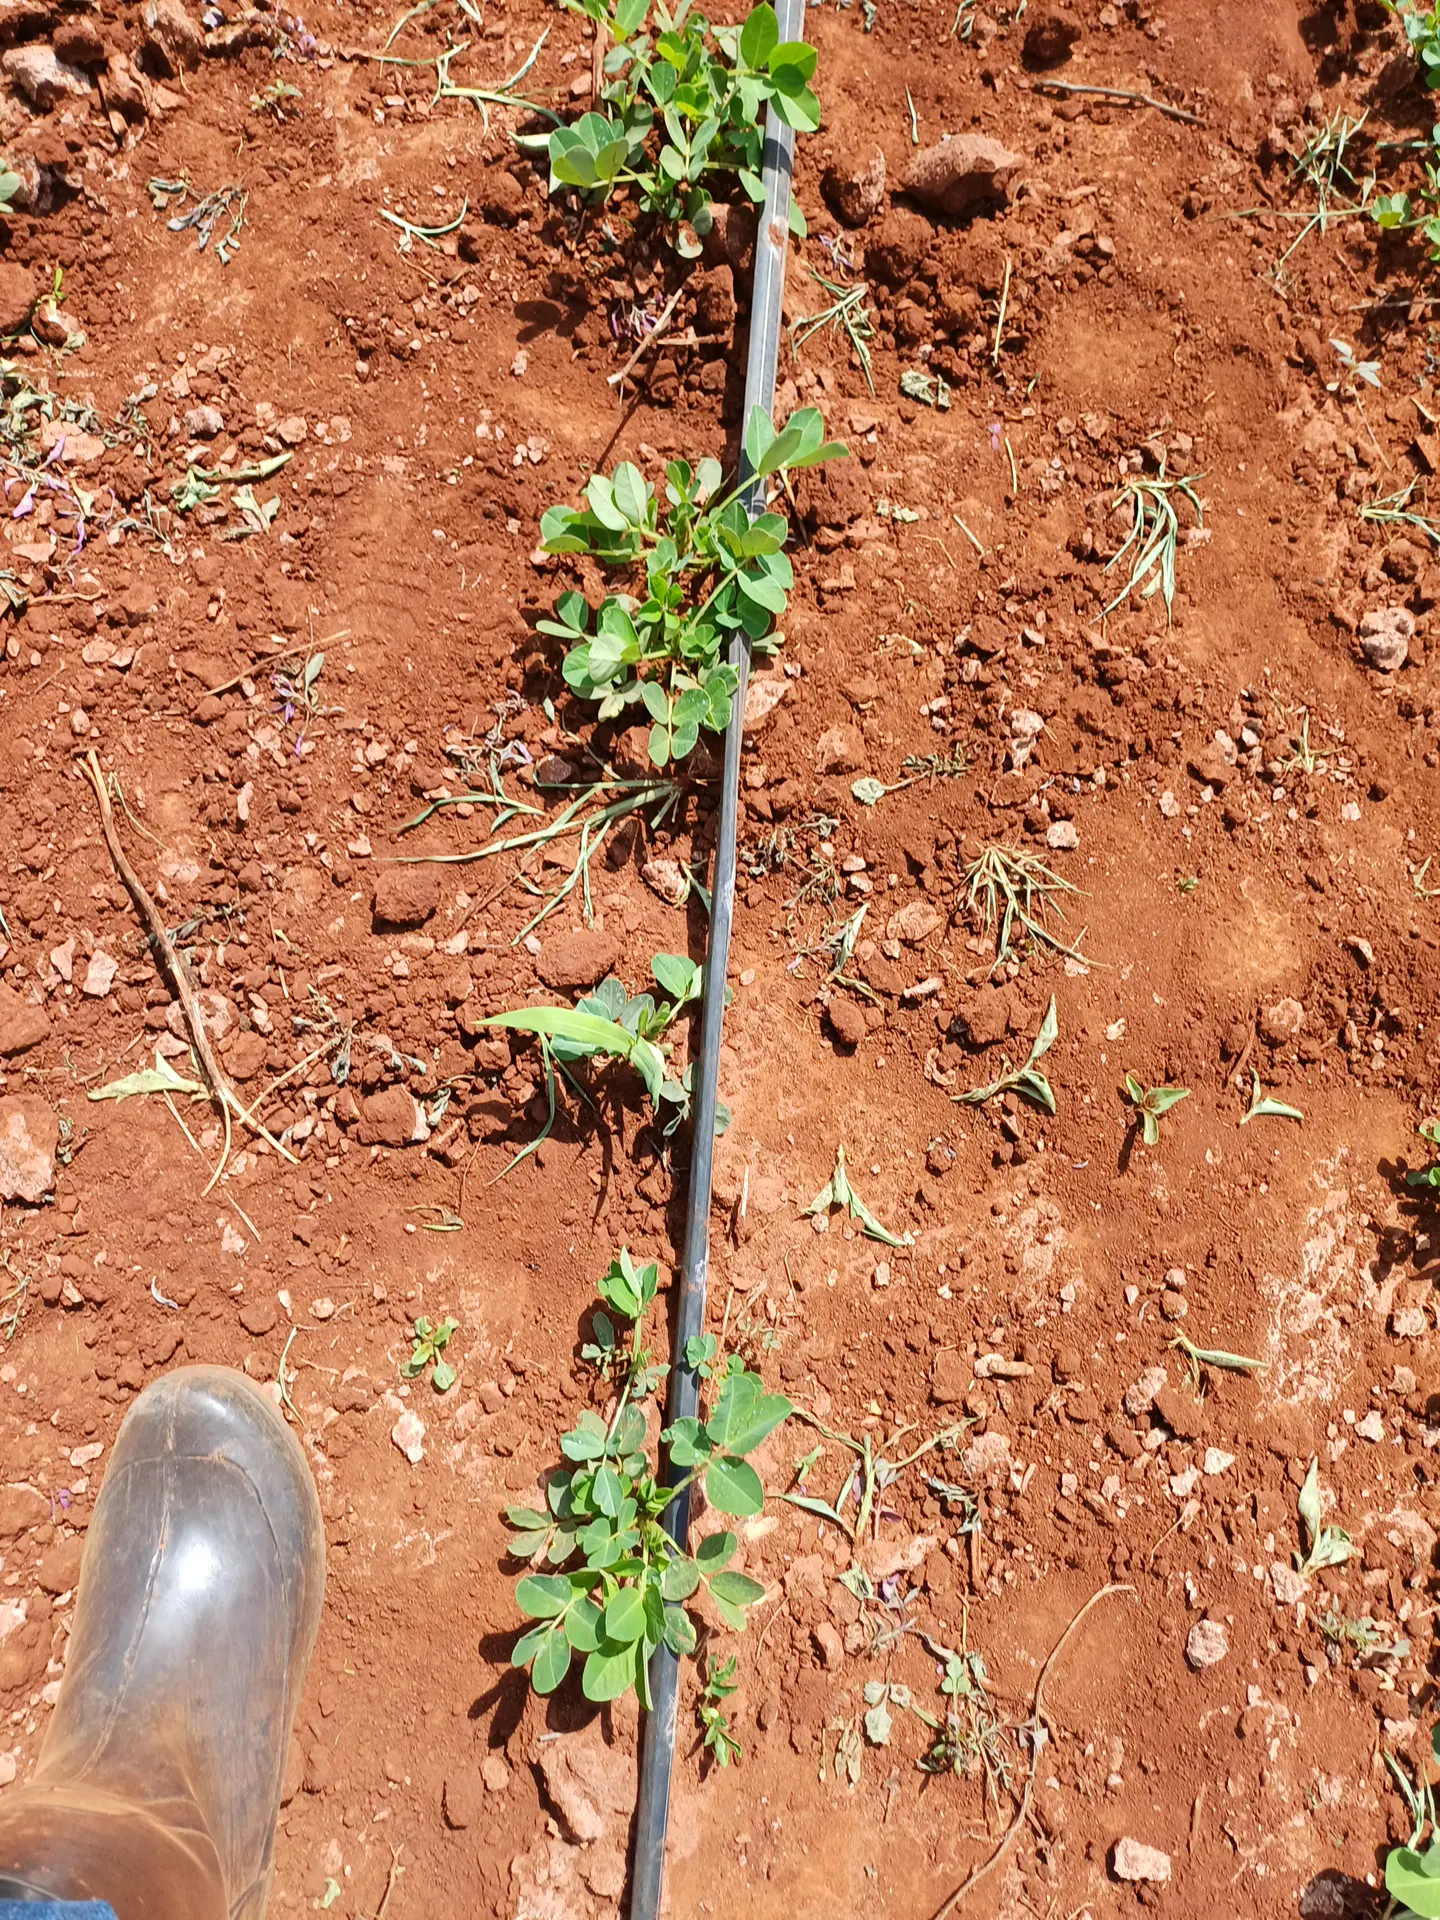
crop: groundnut
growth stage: vegetative
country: Kenya
